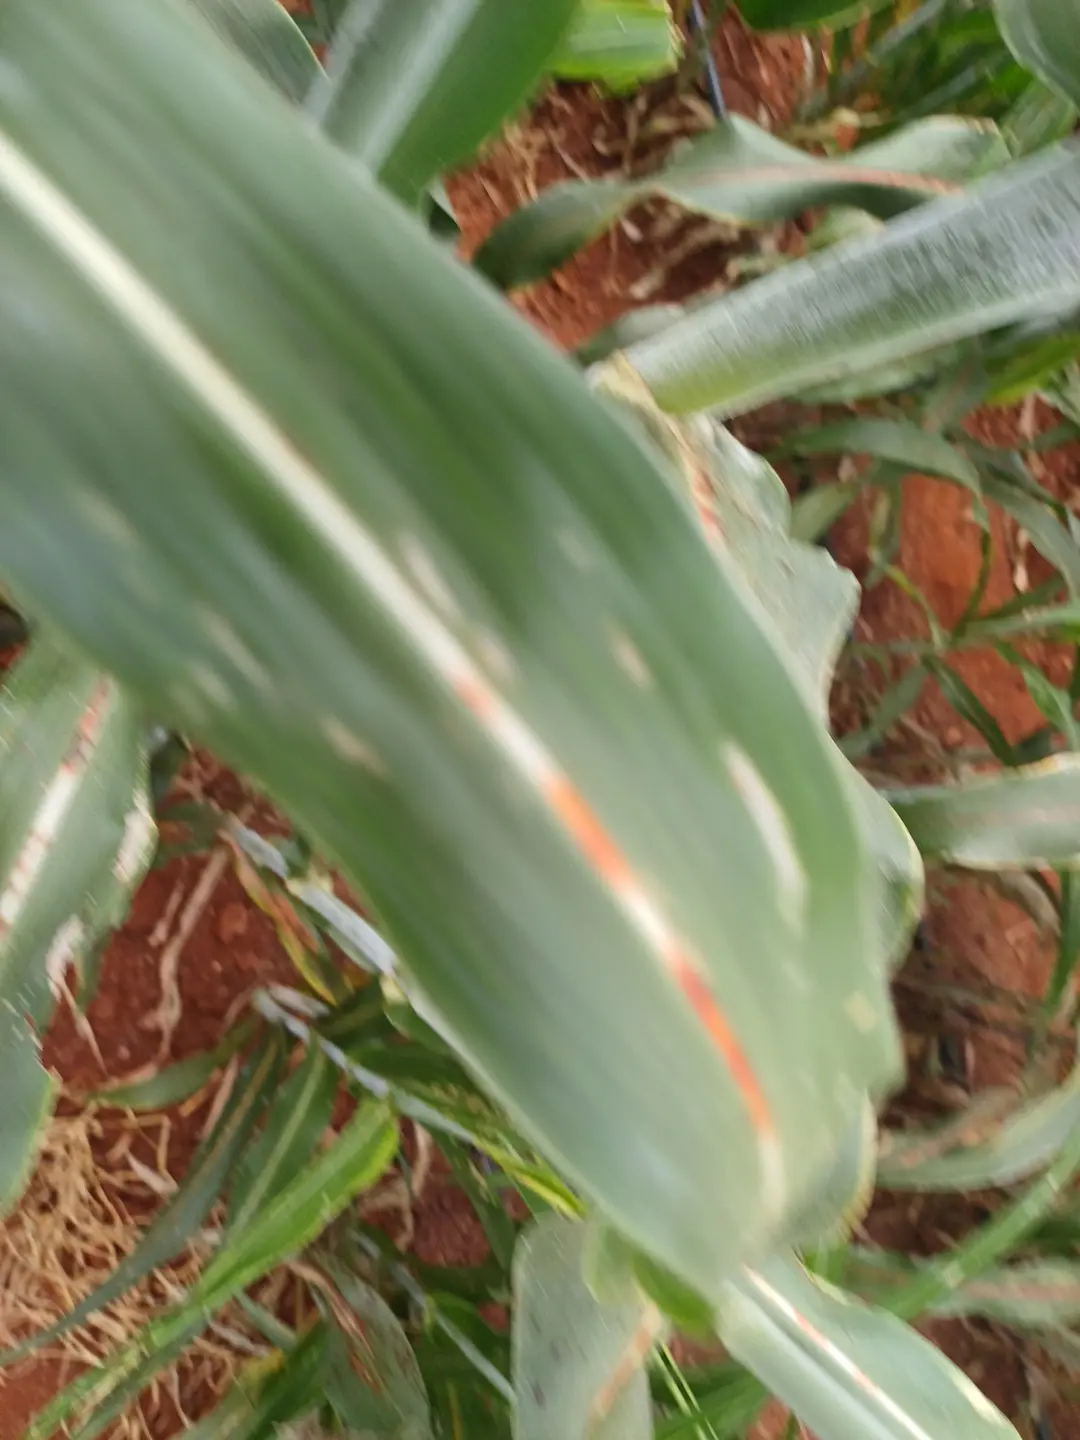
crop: sorghum
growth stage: filling grain
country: Kenya
